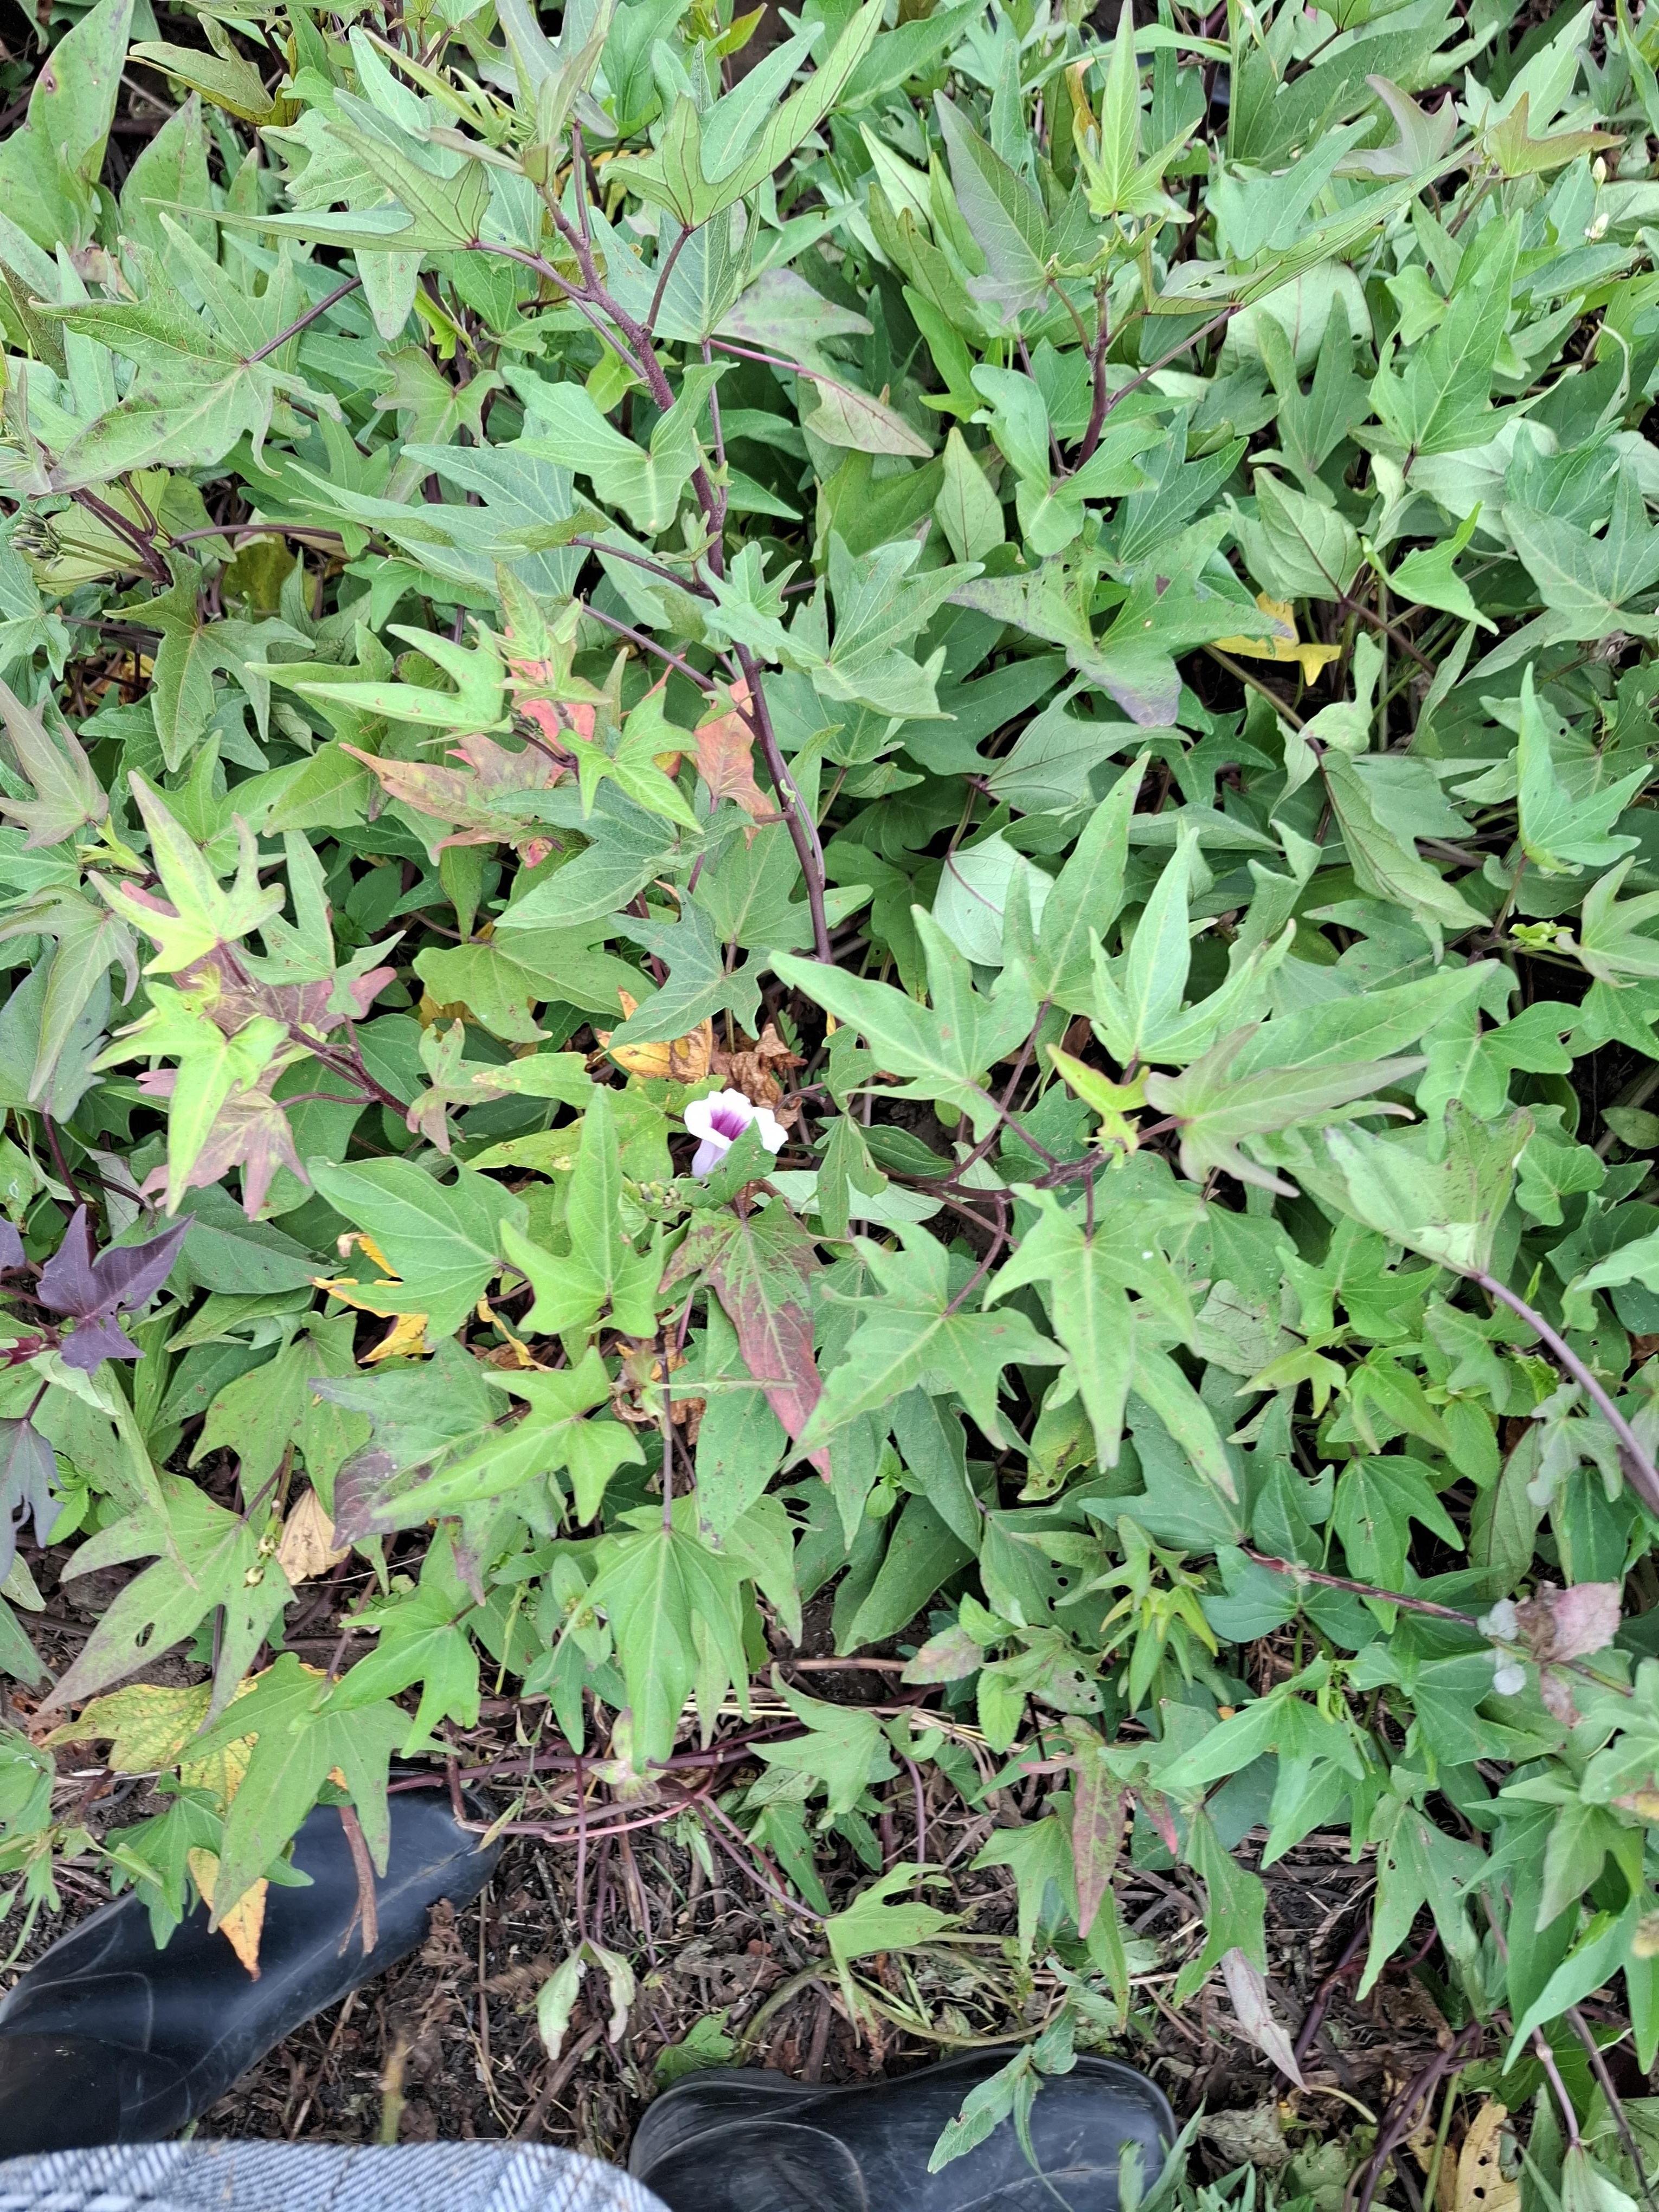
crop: sweet potato
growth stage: flowering
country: Tanzania
